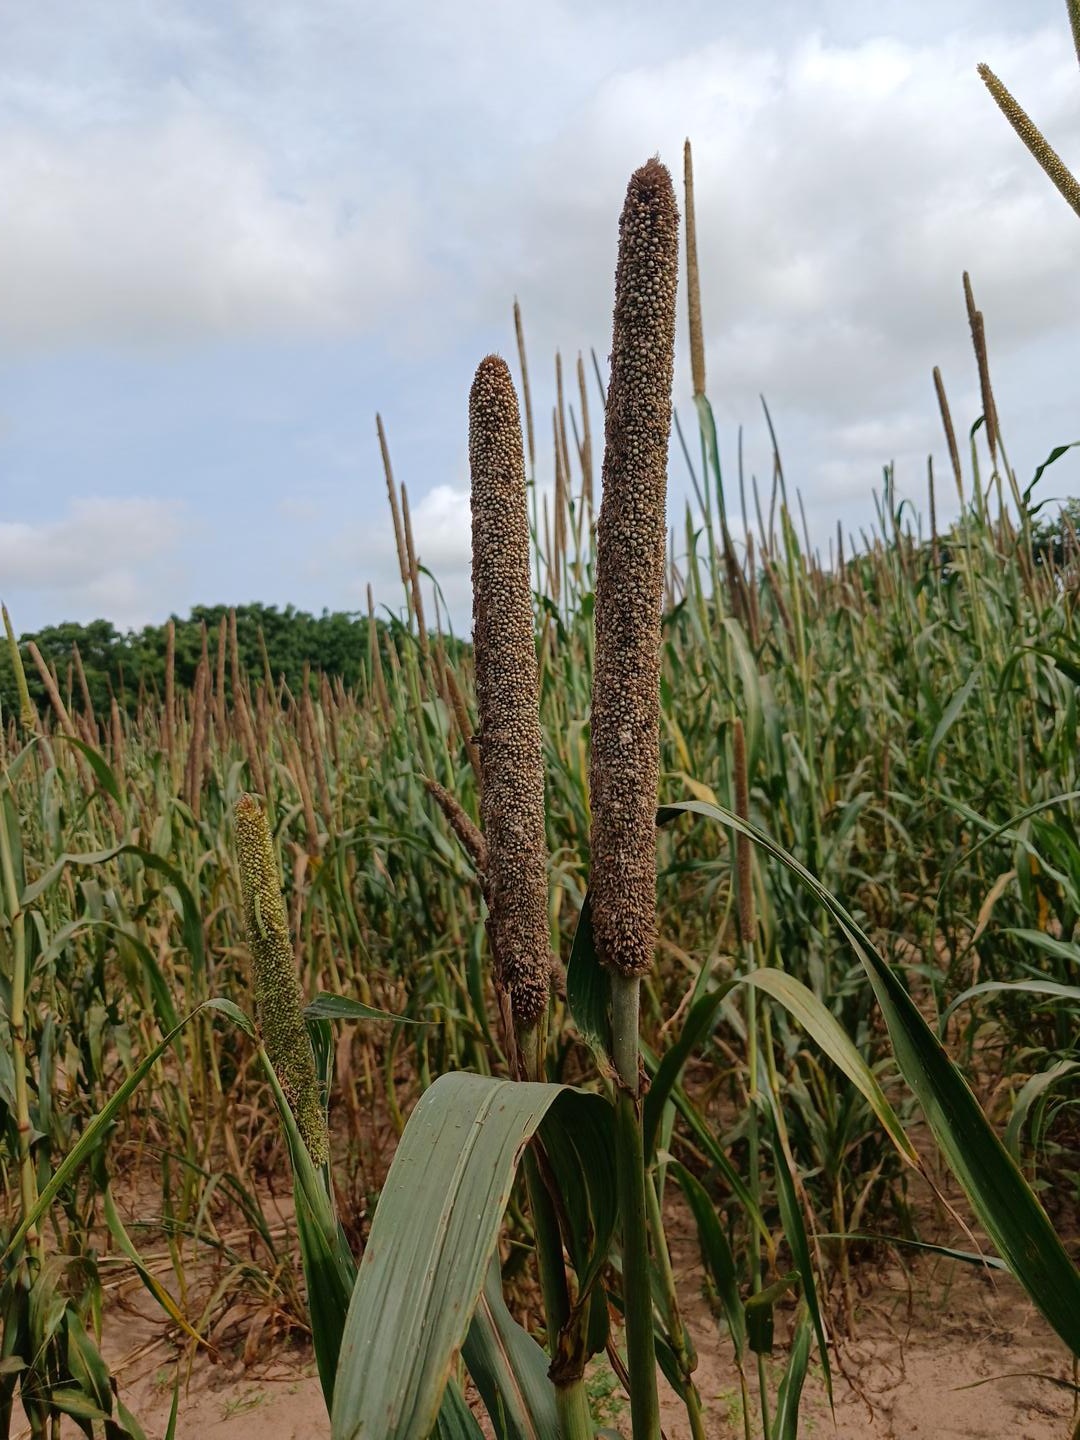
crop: pearl millet
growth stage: maturity
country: Senegal
